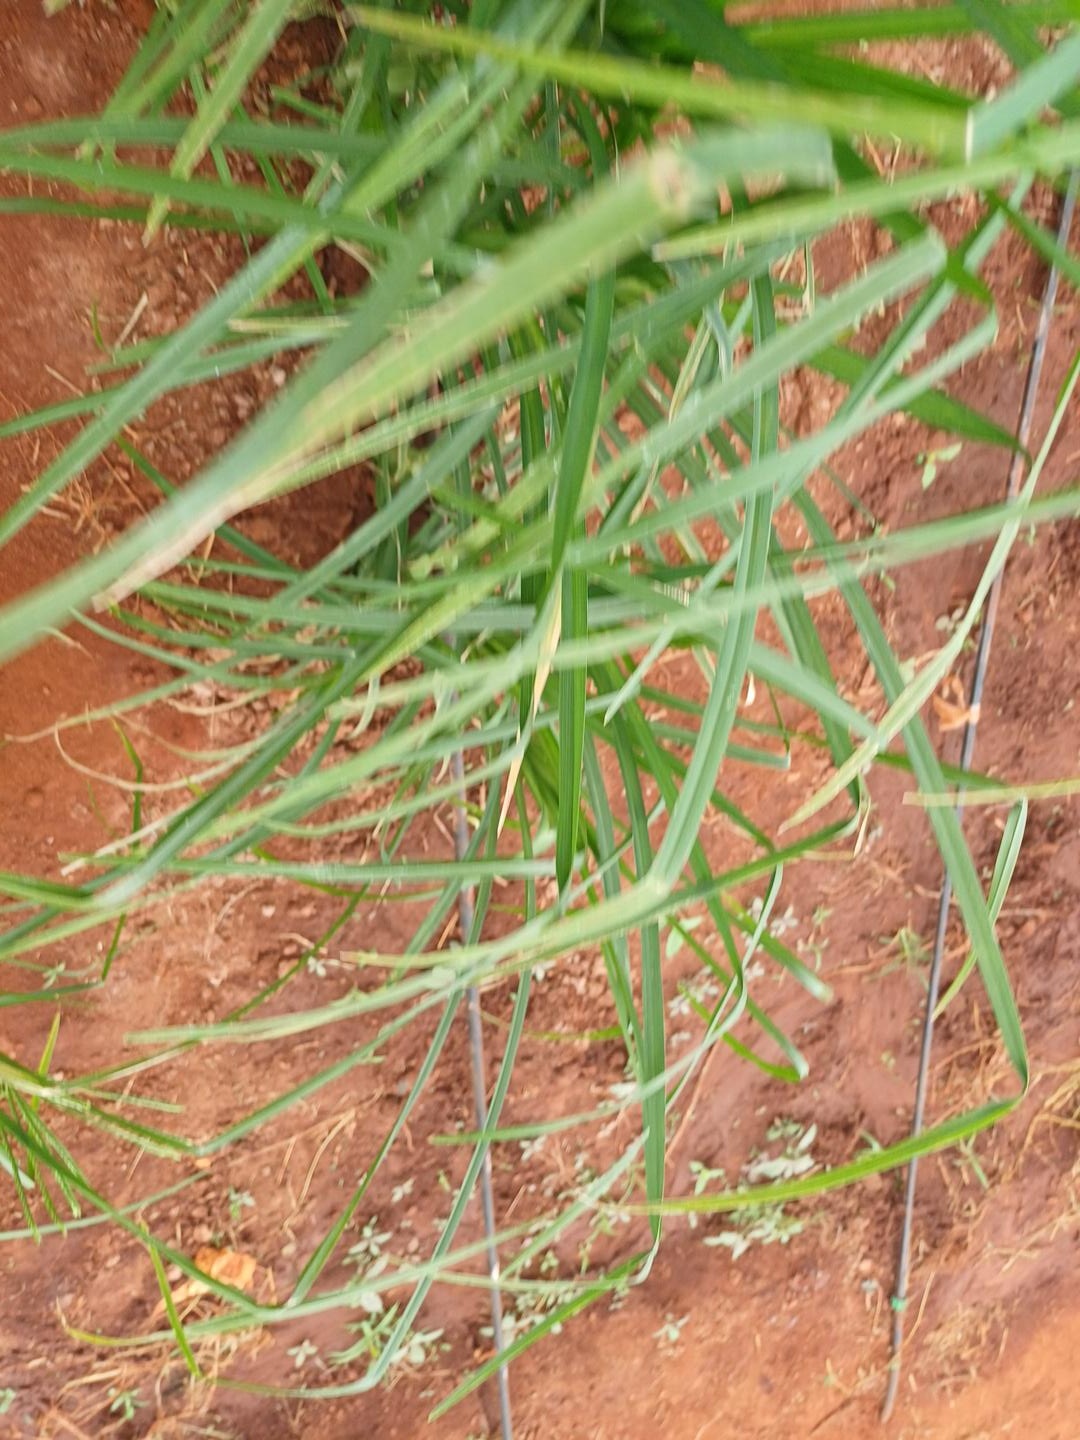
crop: finger millet
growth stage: vegetative
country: Kenya
